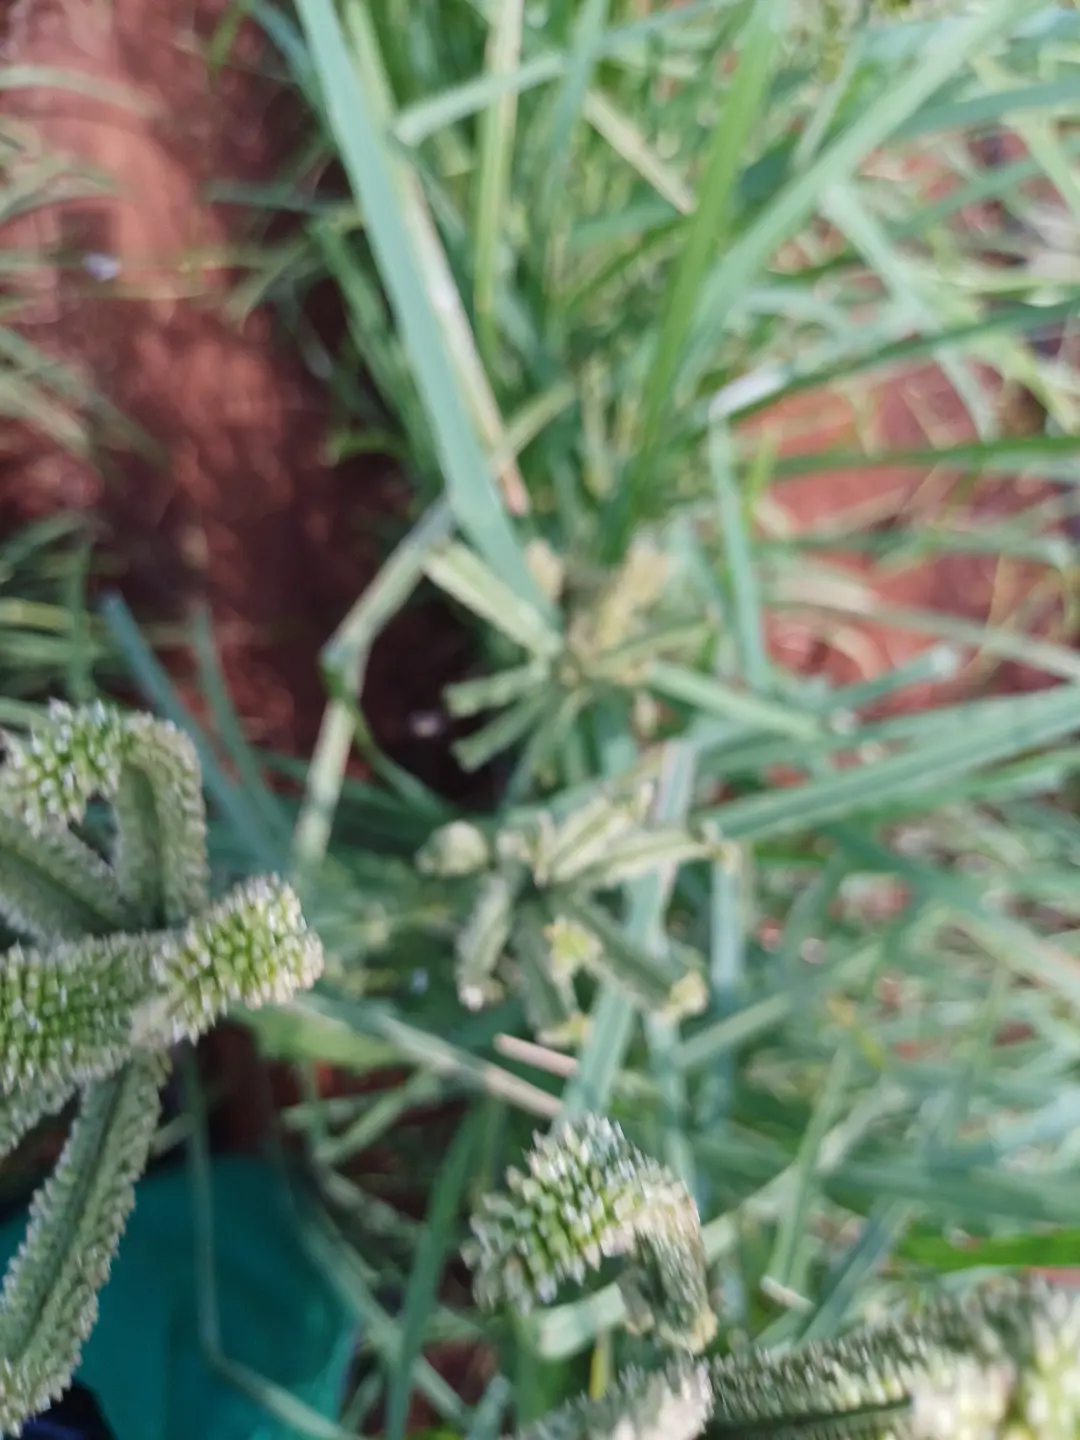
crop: finger millet
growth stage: flowering
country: Kenya
